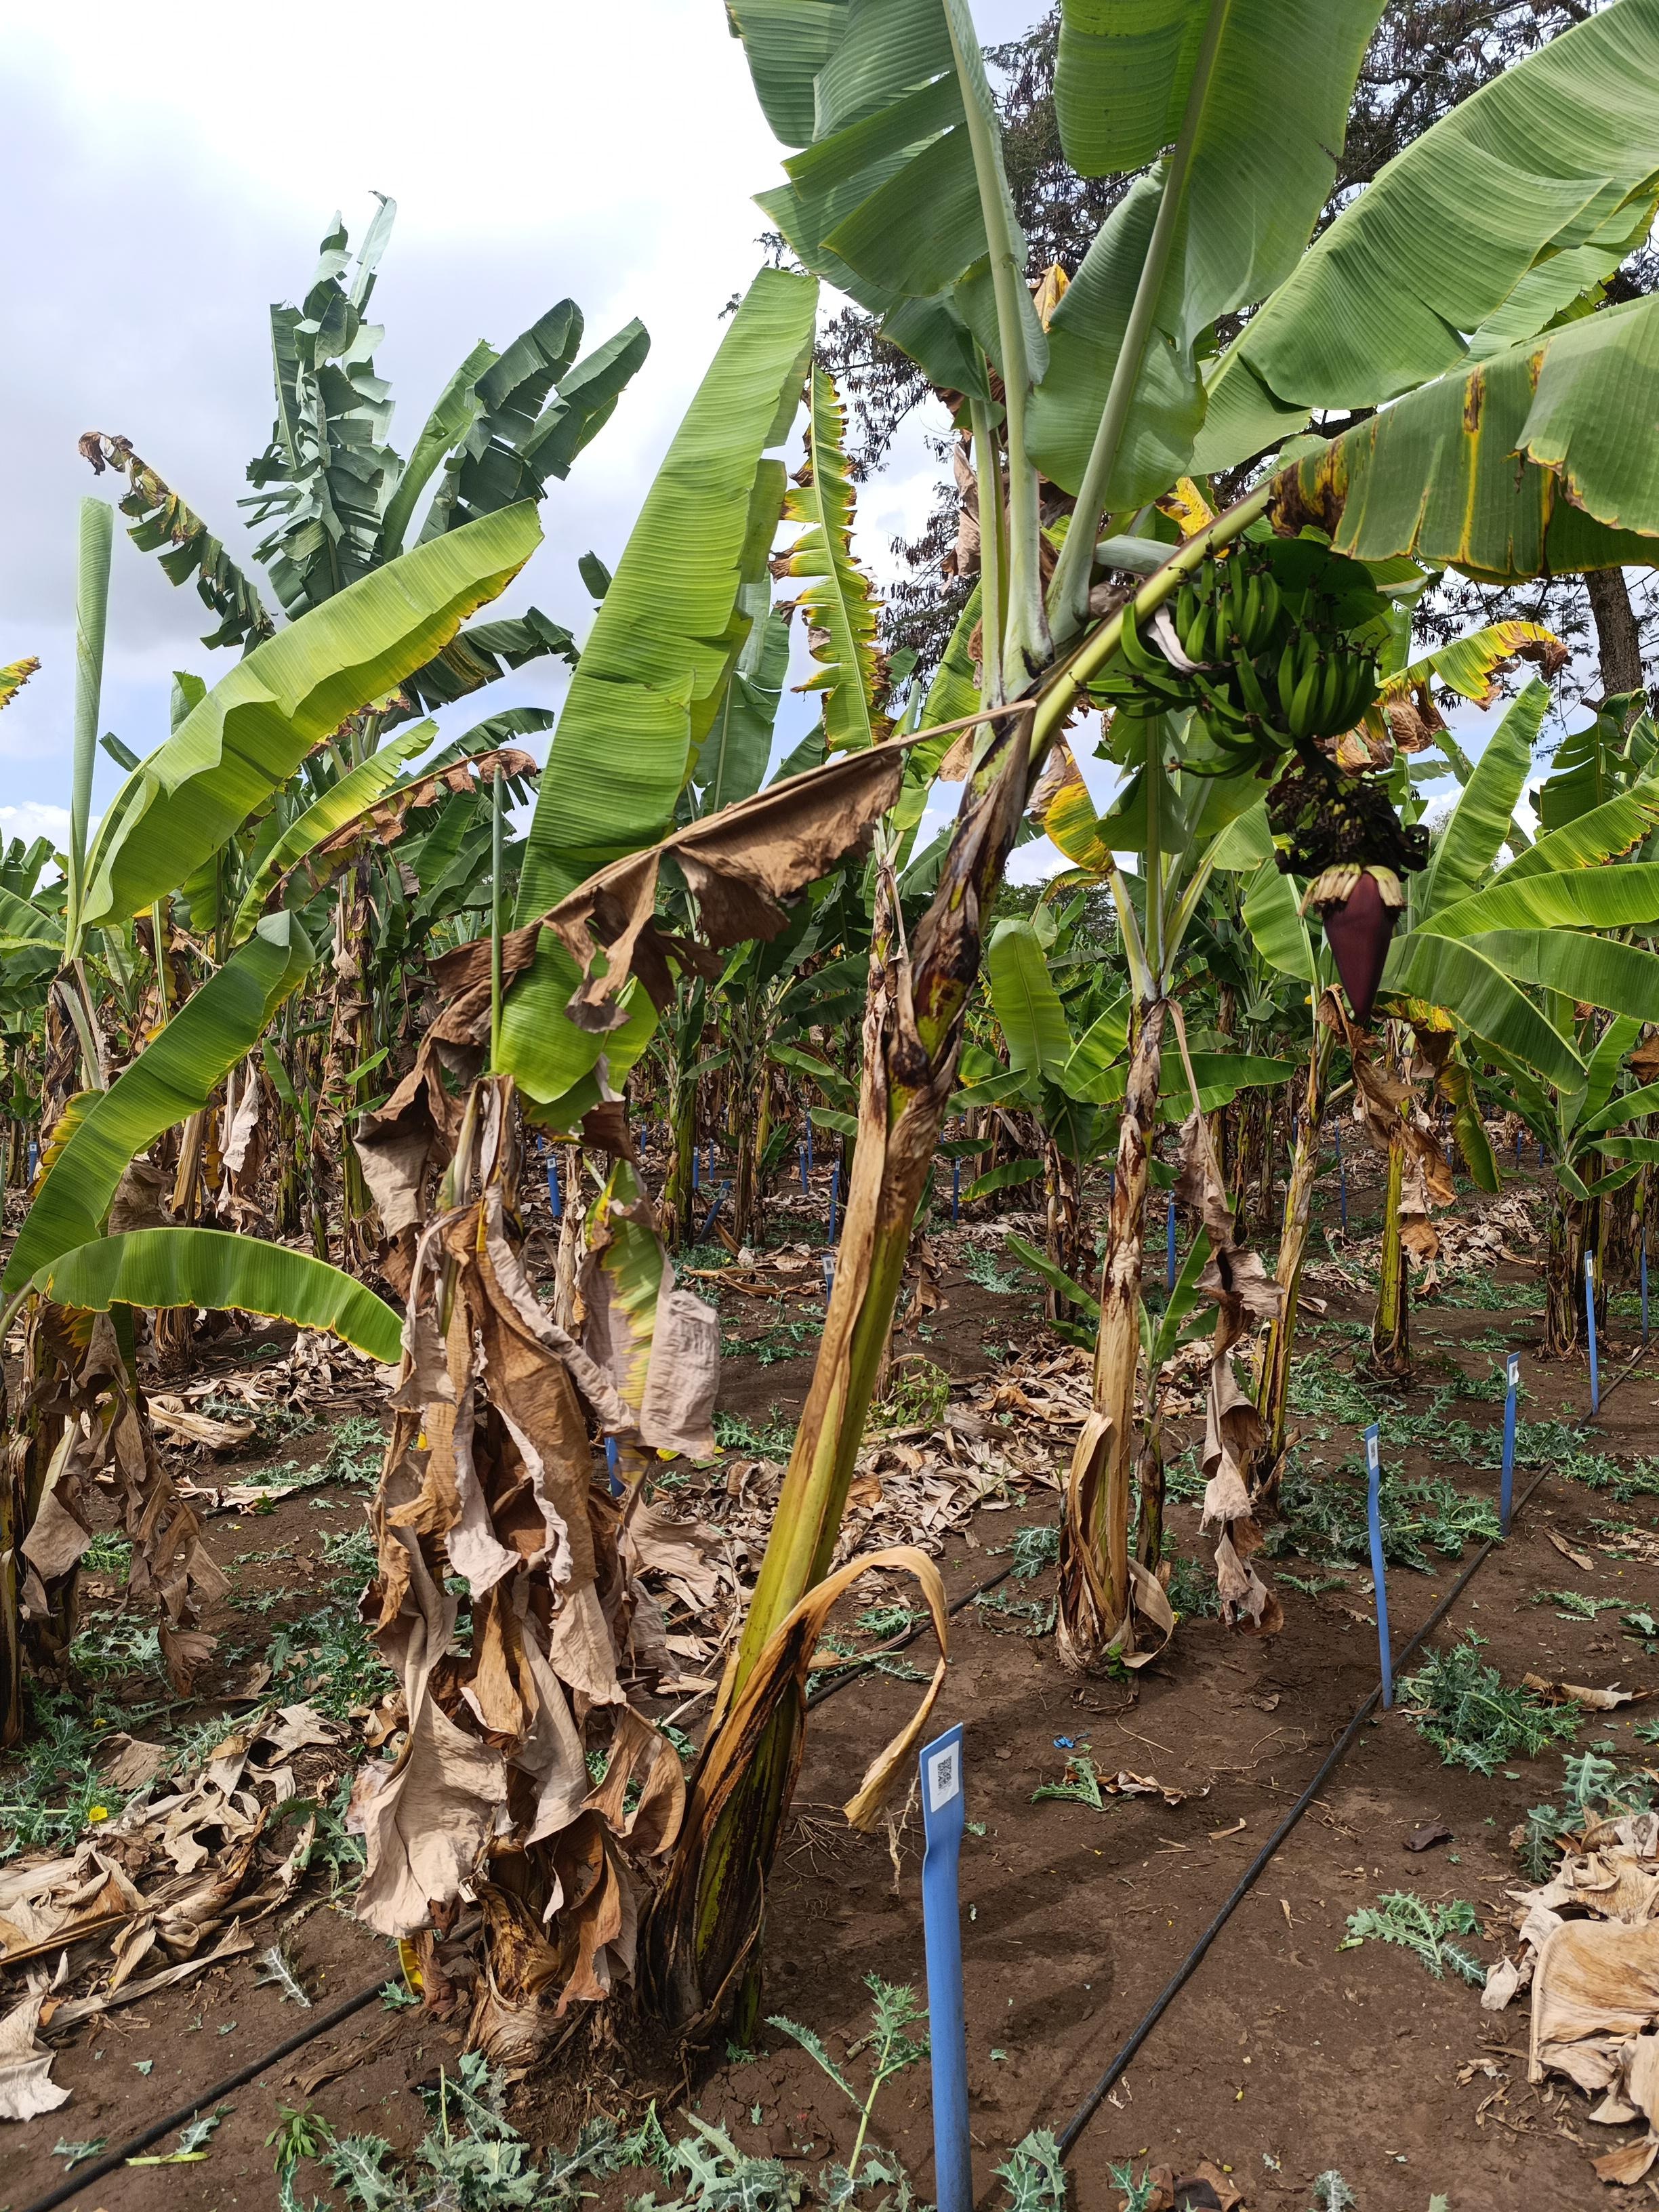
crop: banana
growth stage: development fruit
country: Tanzania
